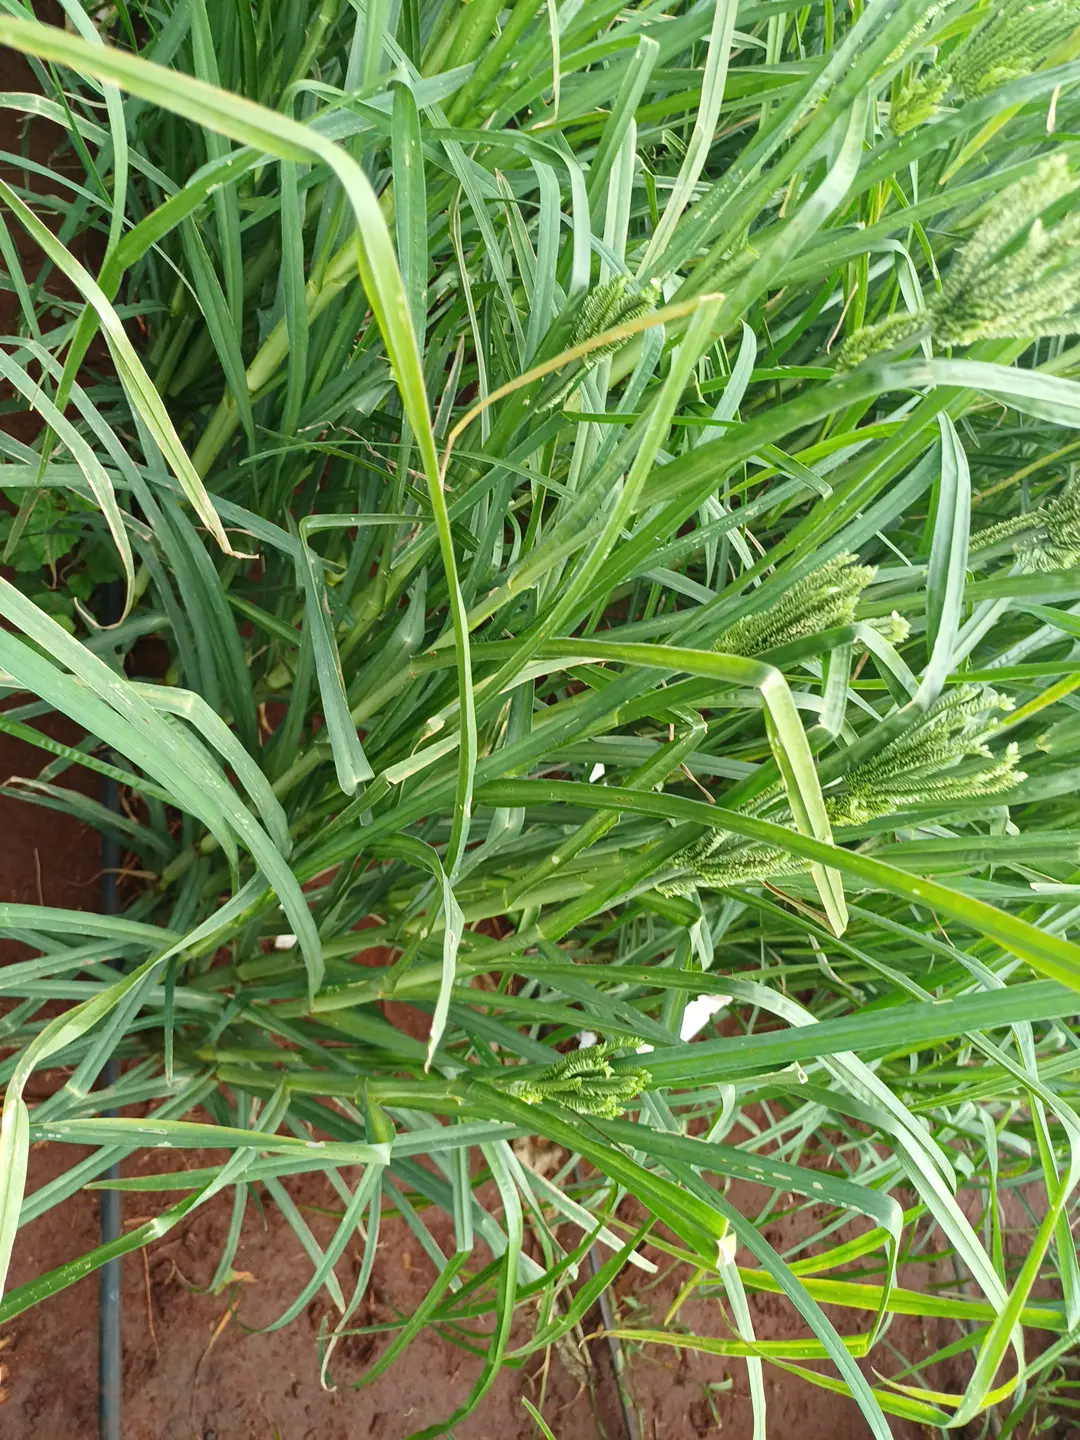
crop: finger millet
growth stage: flowering
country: Kenya
